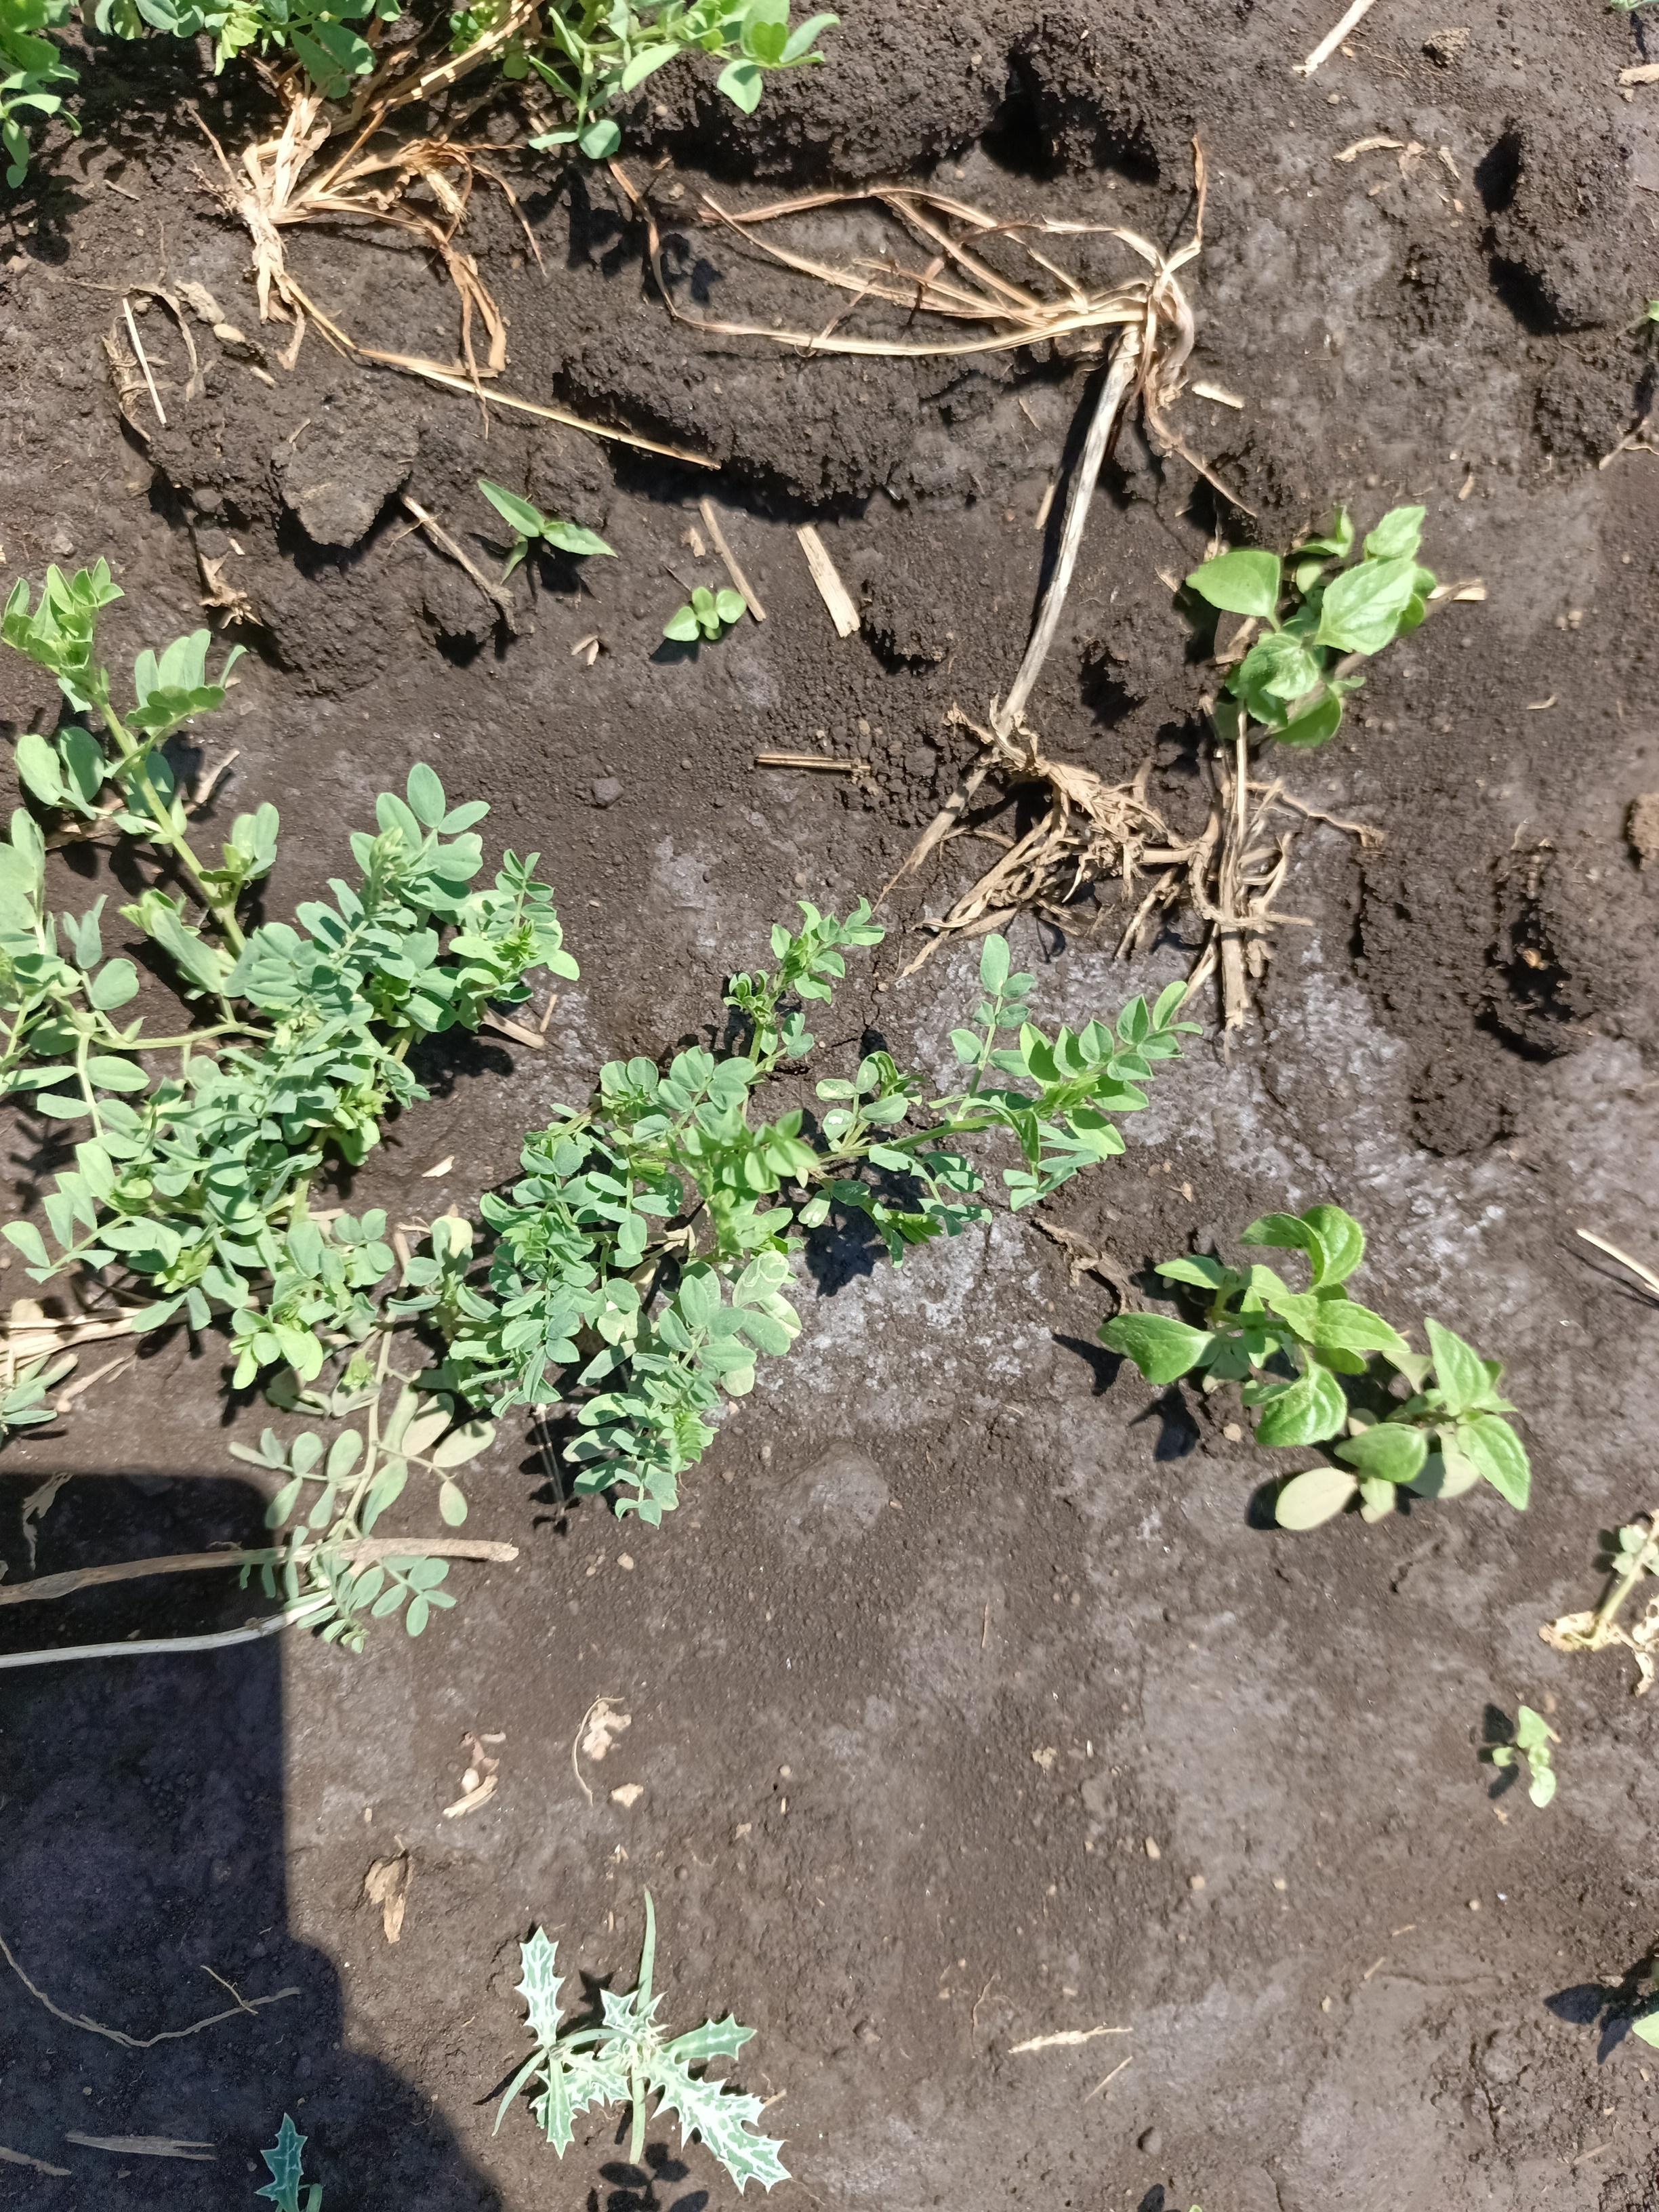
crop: lentil
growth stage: vegetative
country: Tanzania
